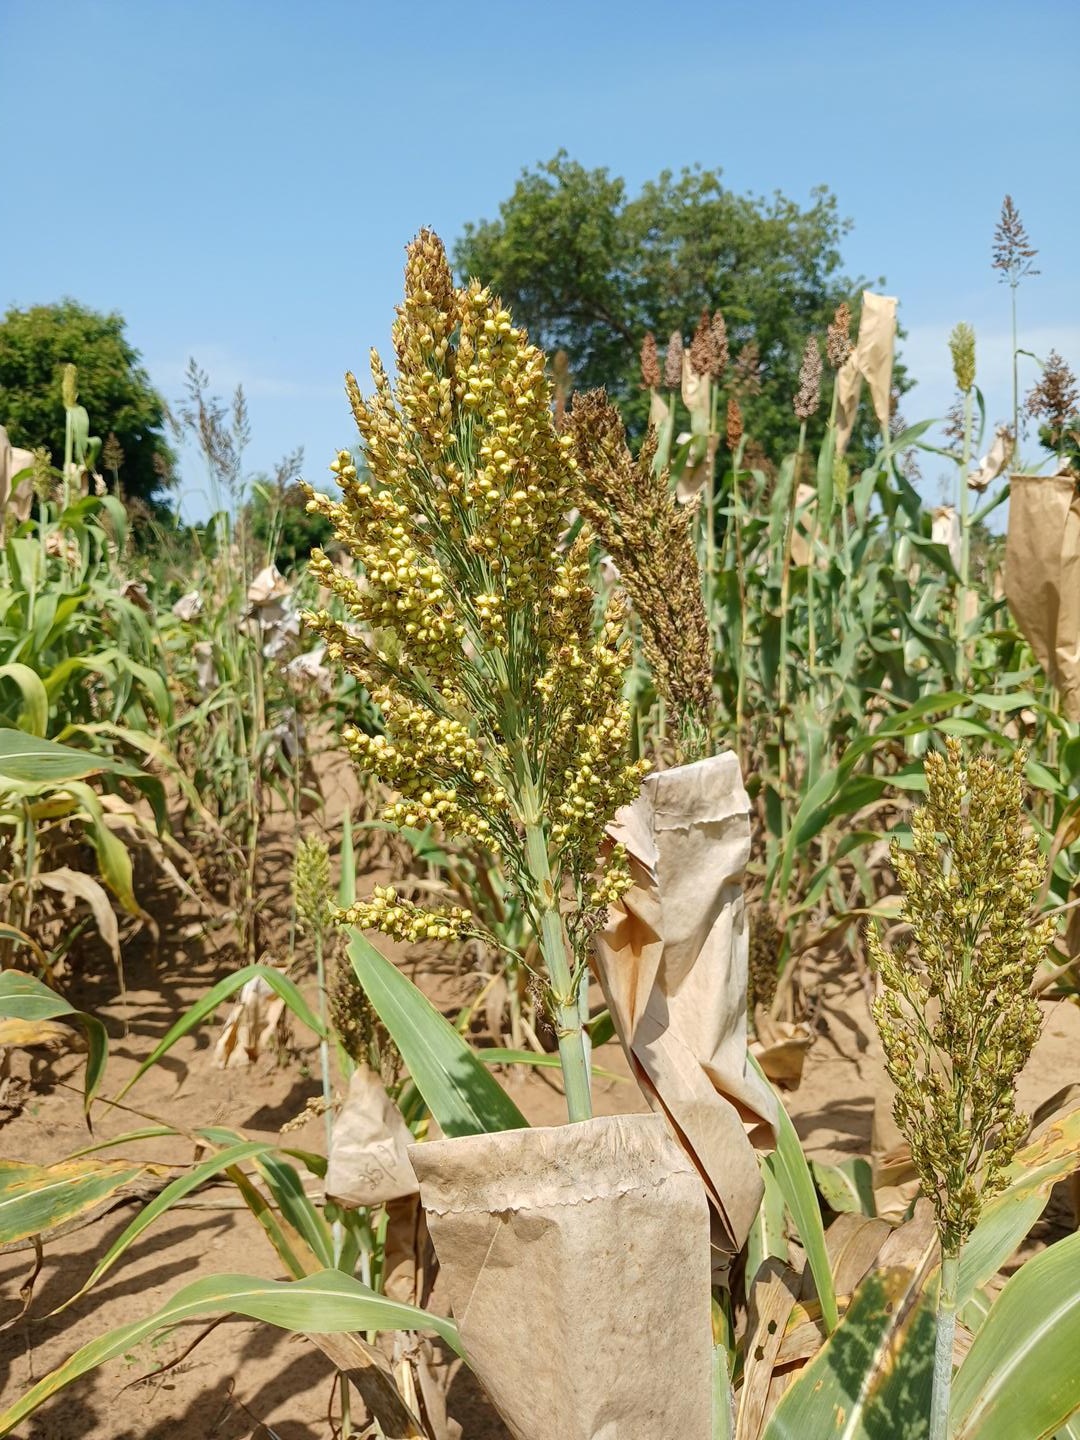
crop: sorghum
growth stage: filling grain
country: Senegal
